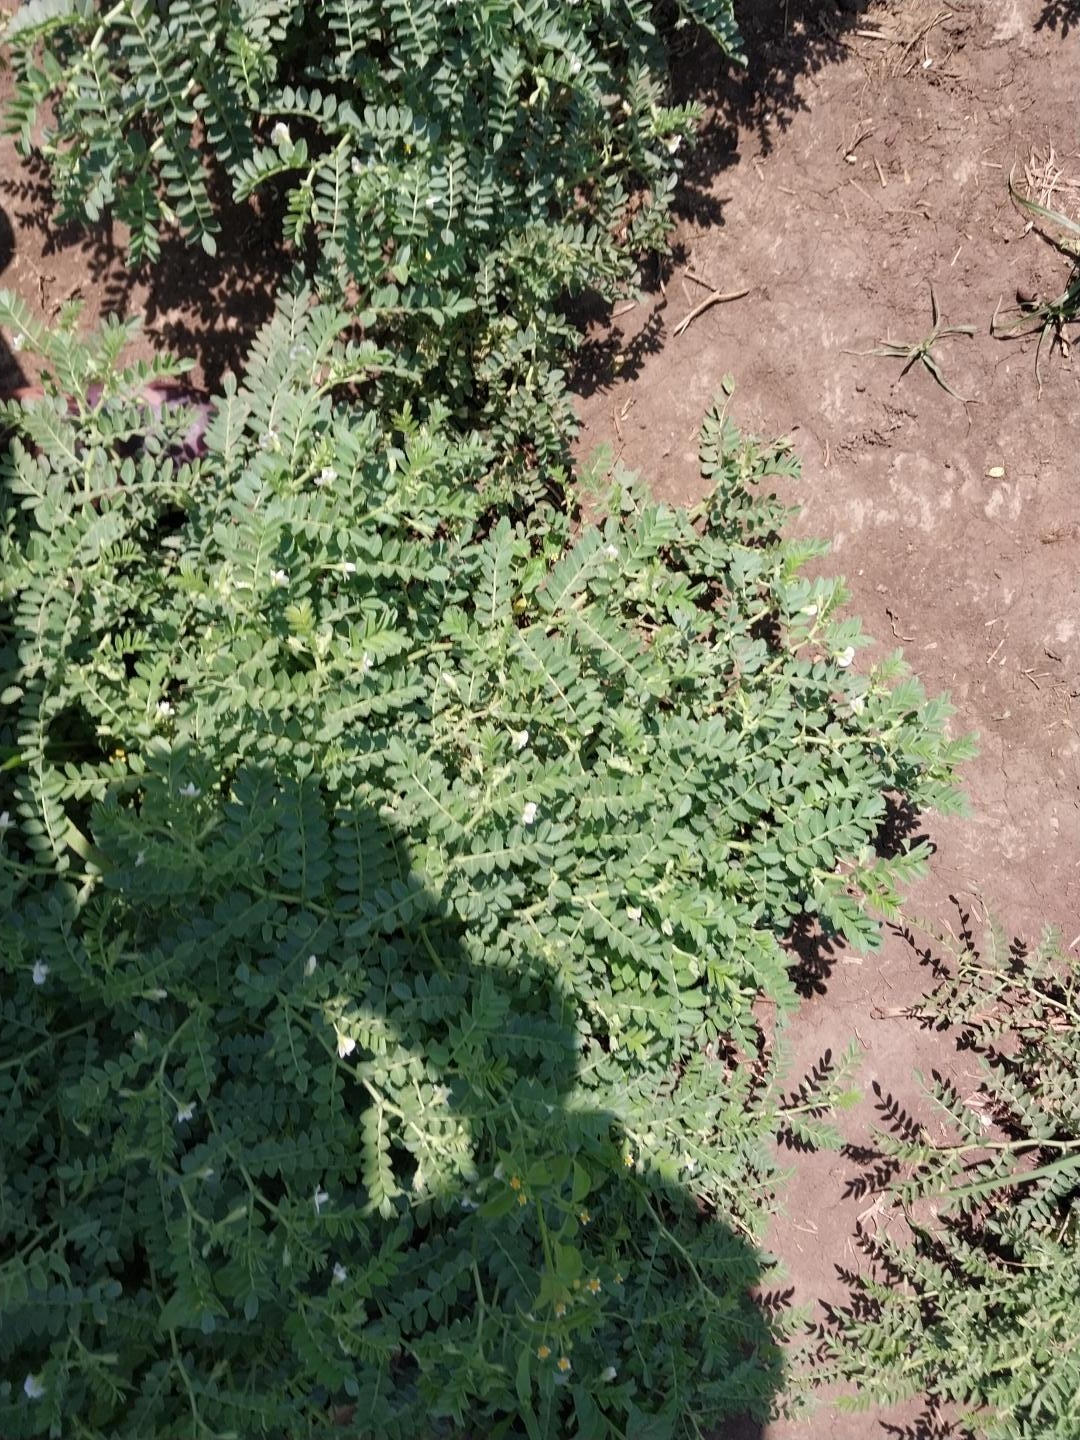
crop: chickpea
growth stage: development pod
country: Tanzania
